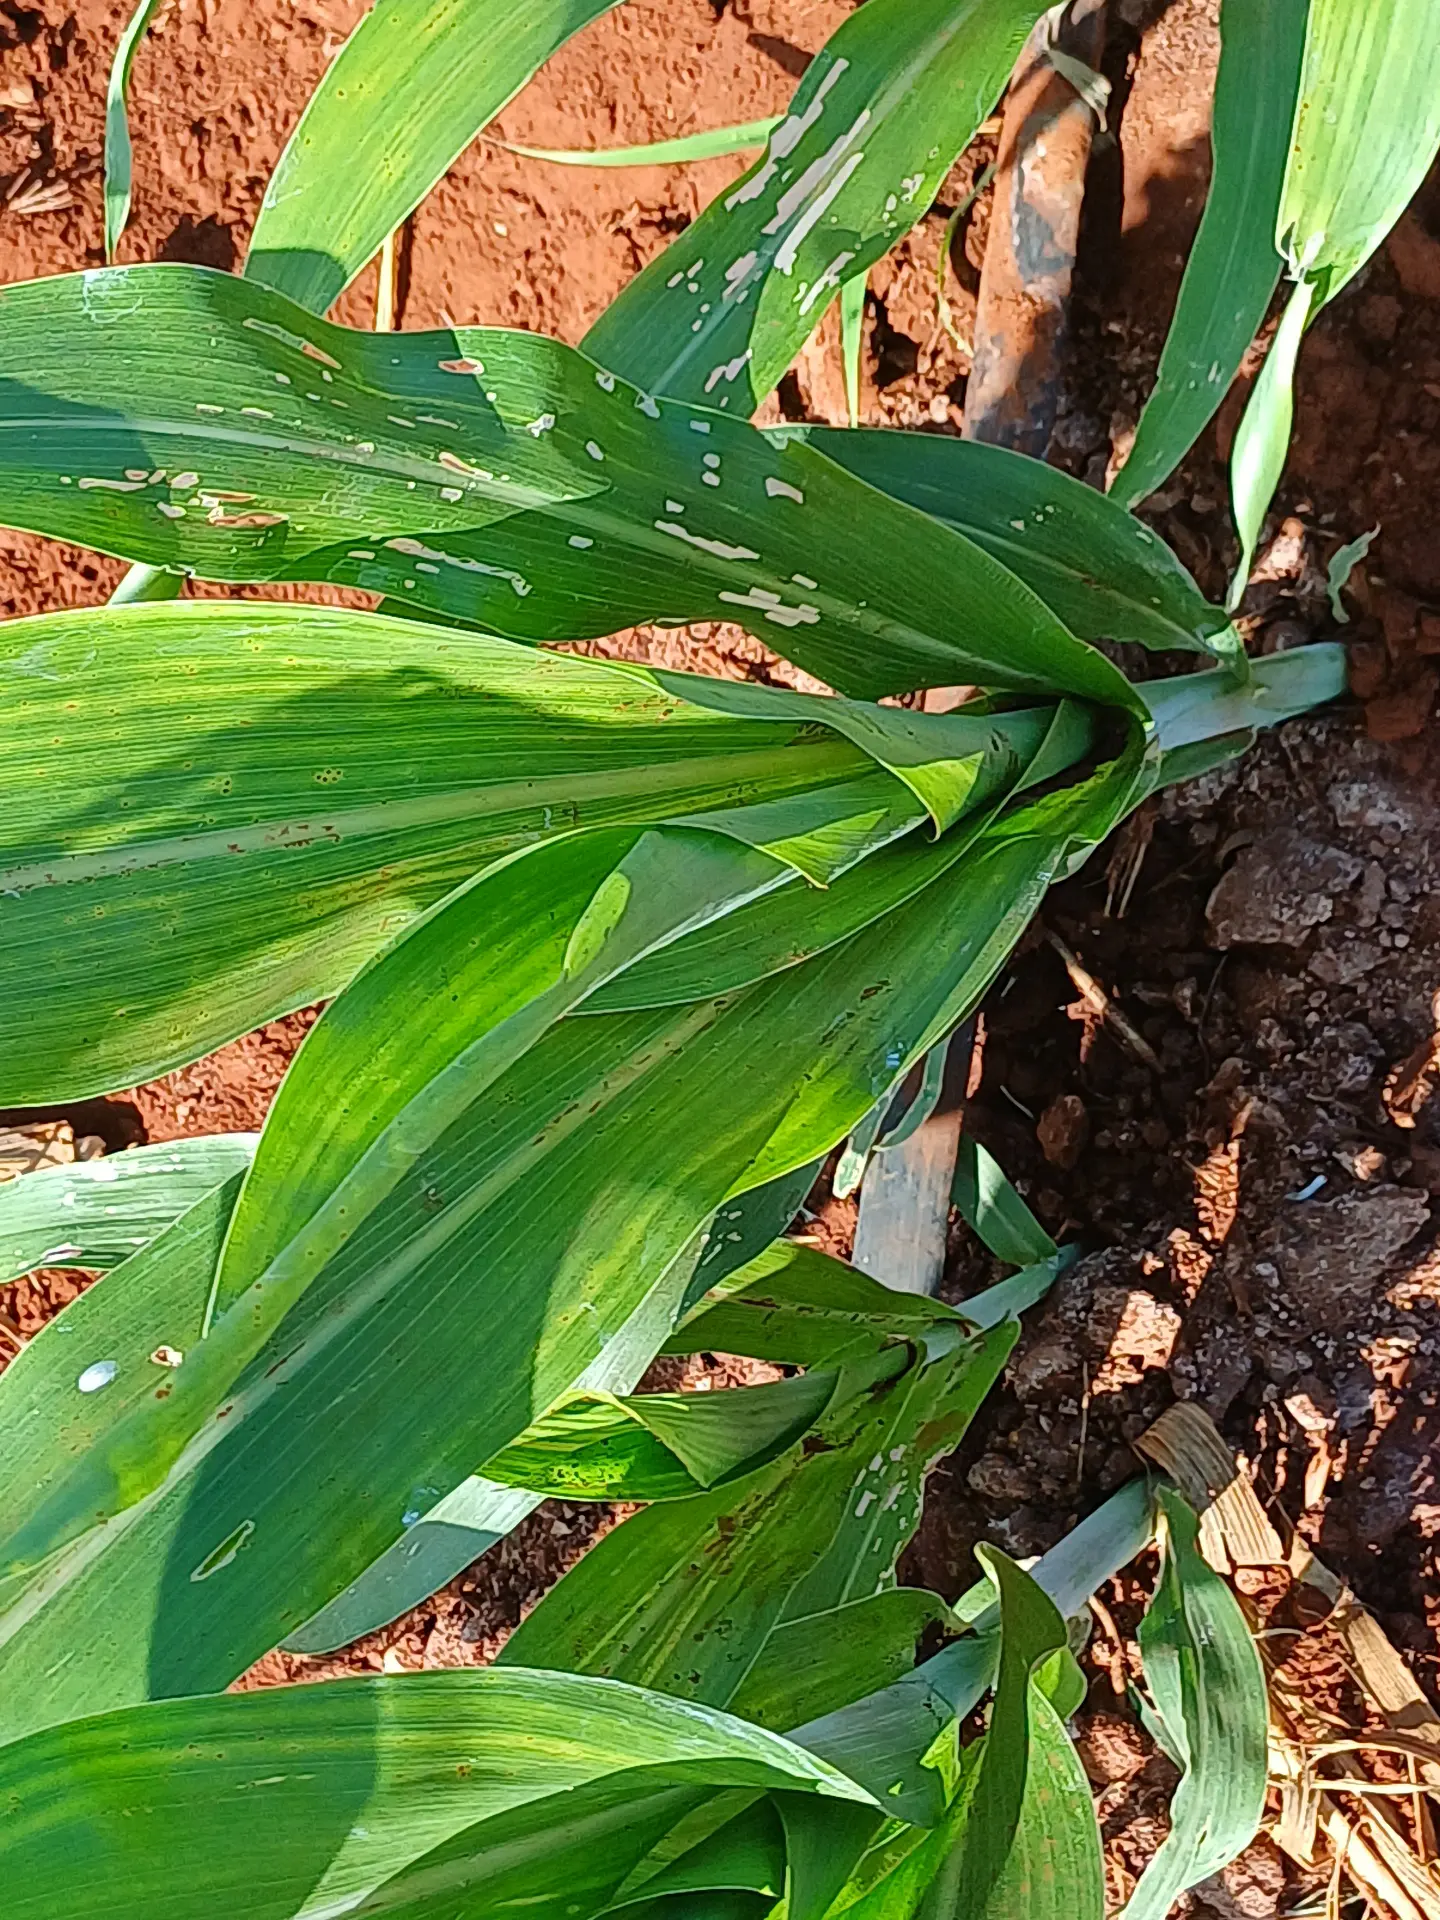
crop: sorghum
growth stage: vegetative
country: Kenya
